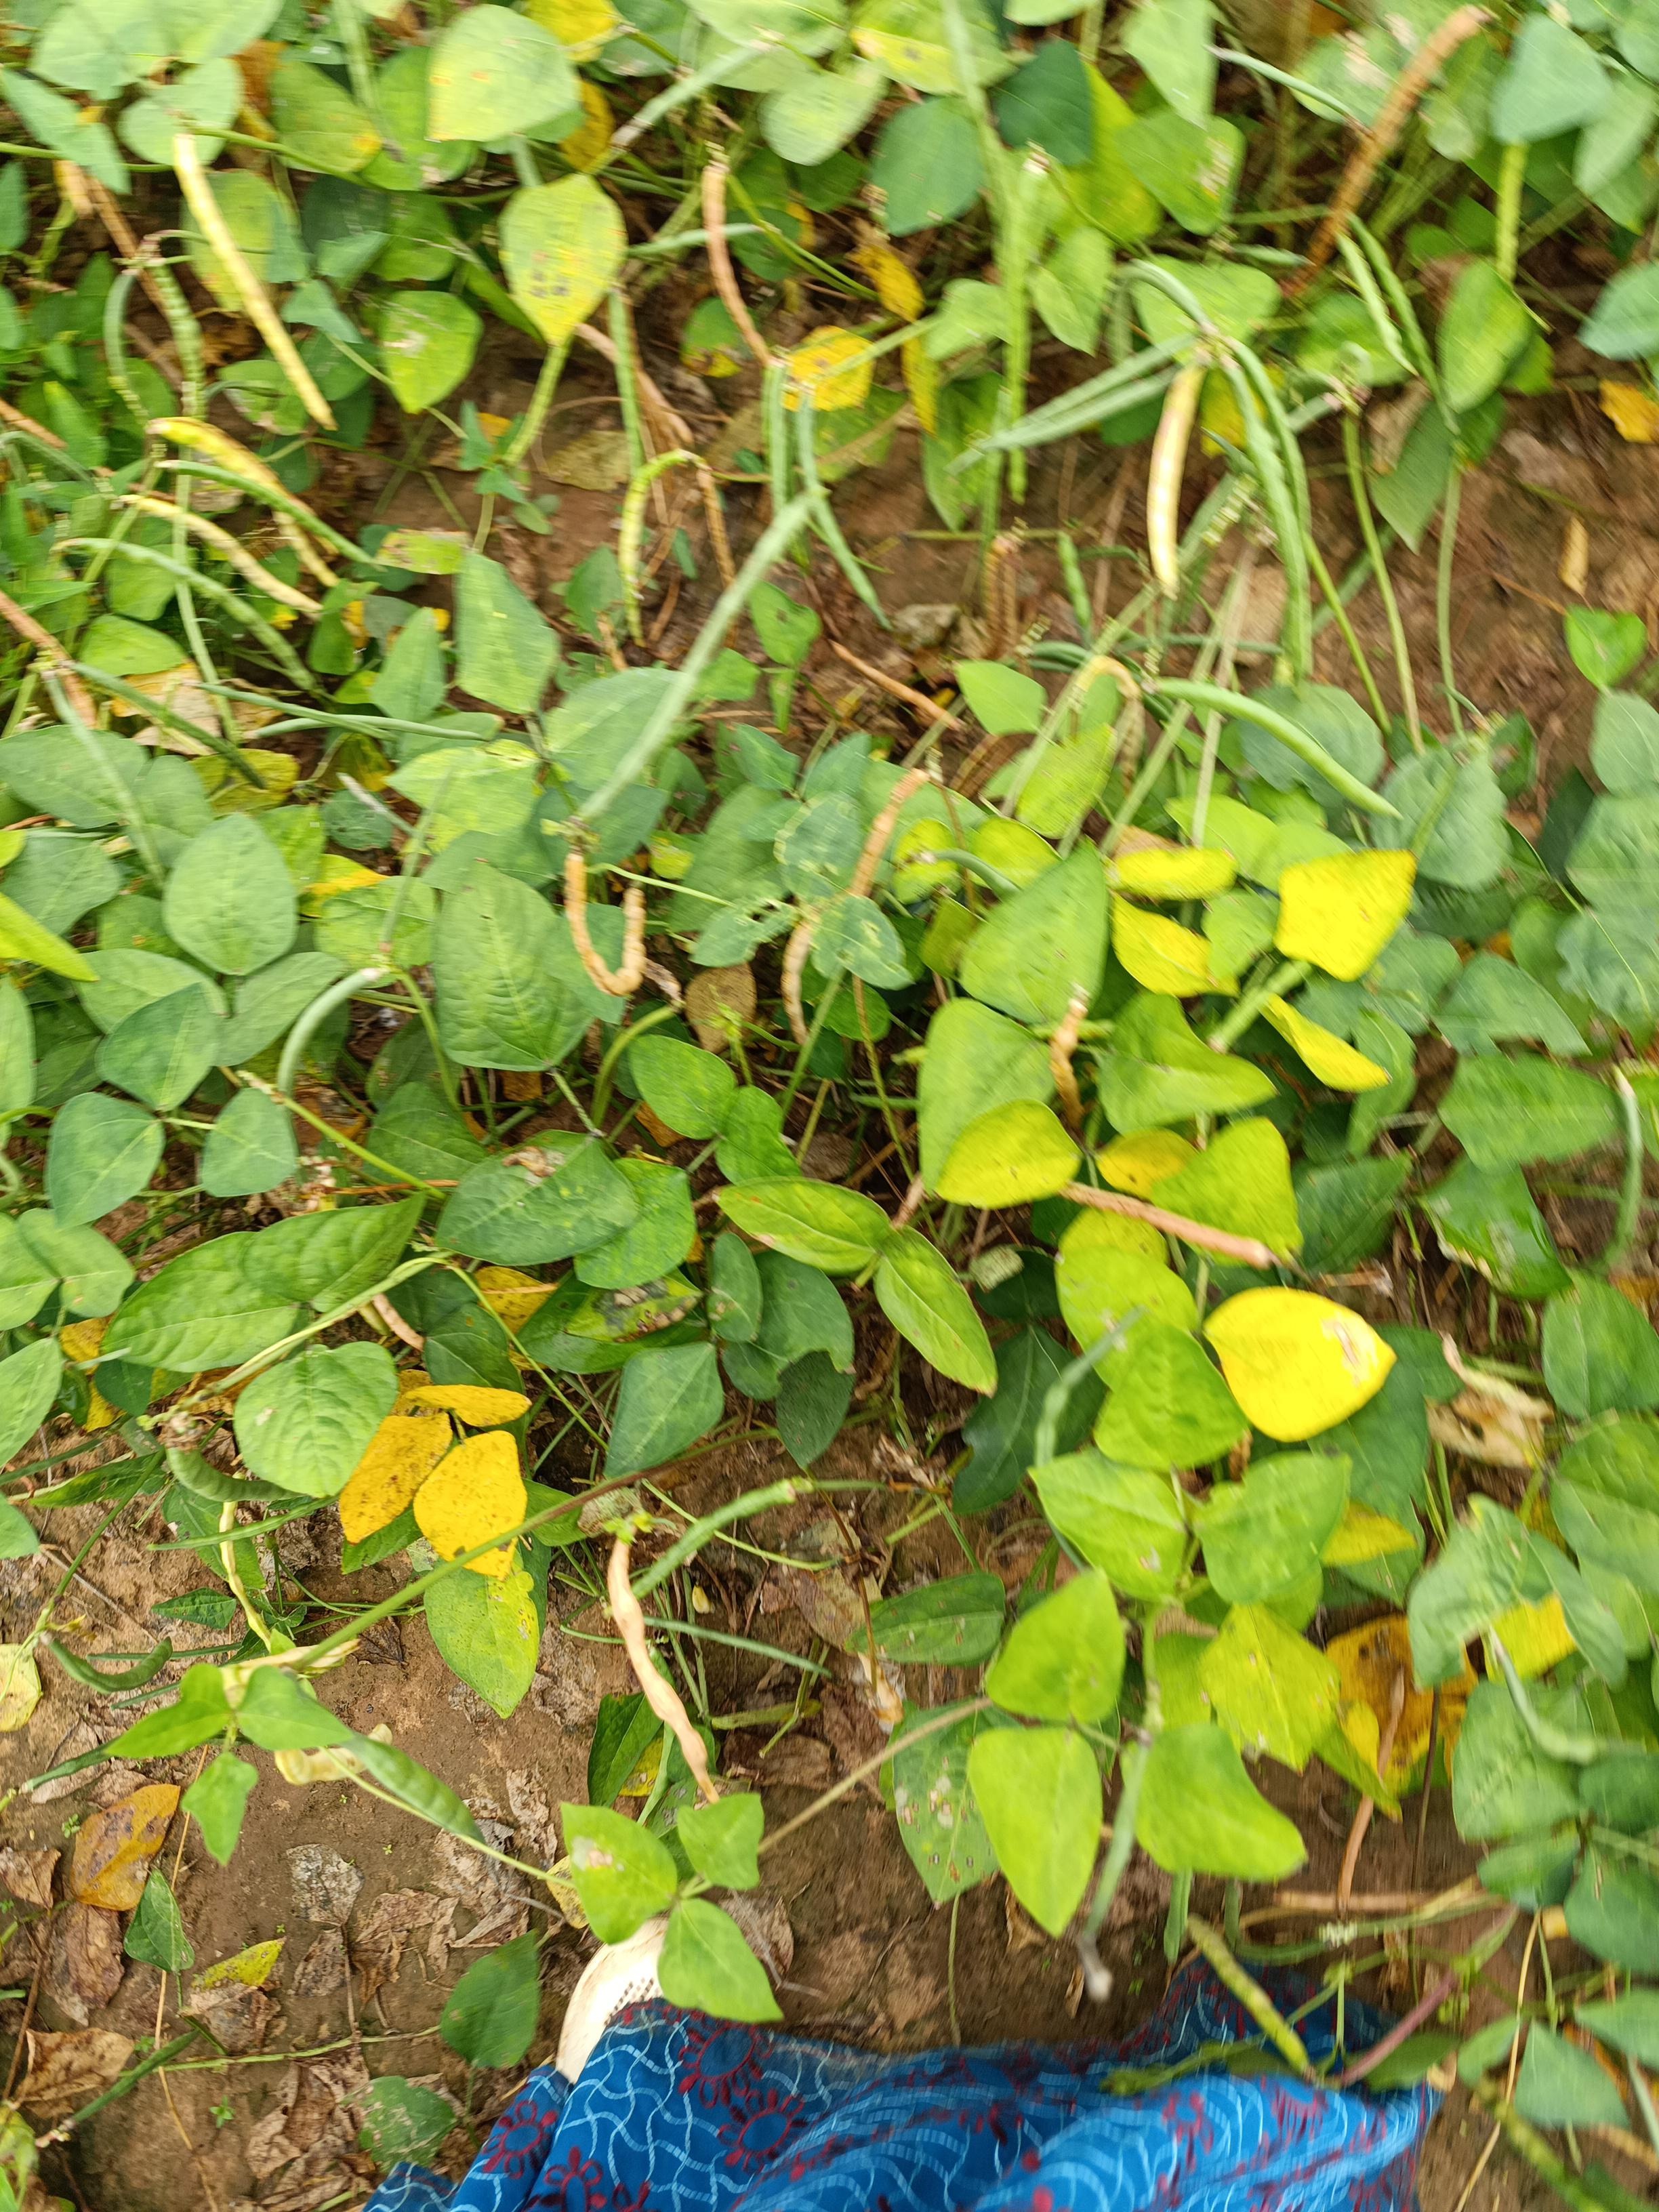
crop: cowpea
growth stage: maturity
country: Nigeria
